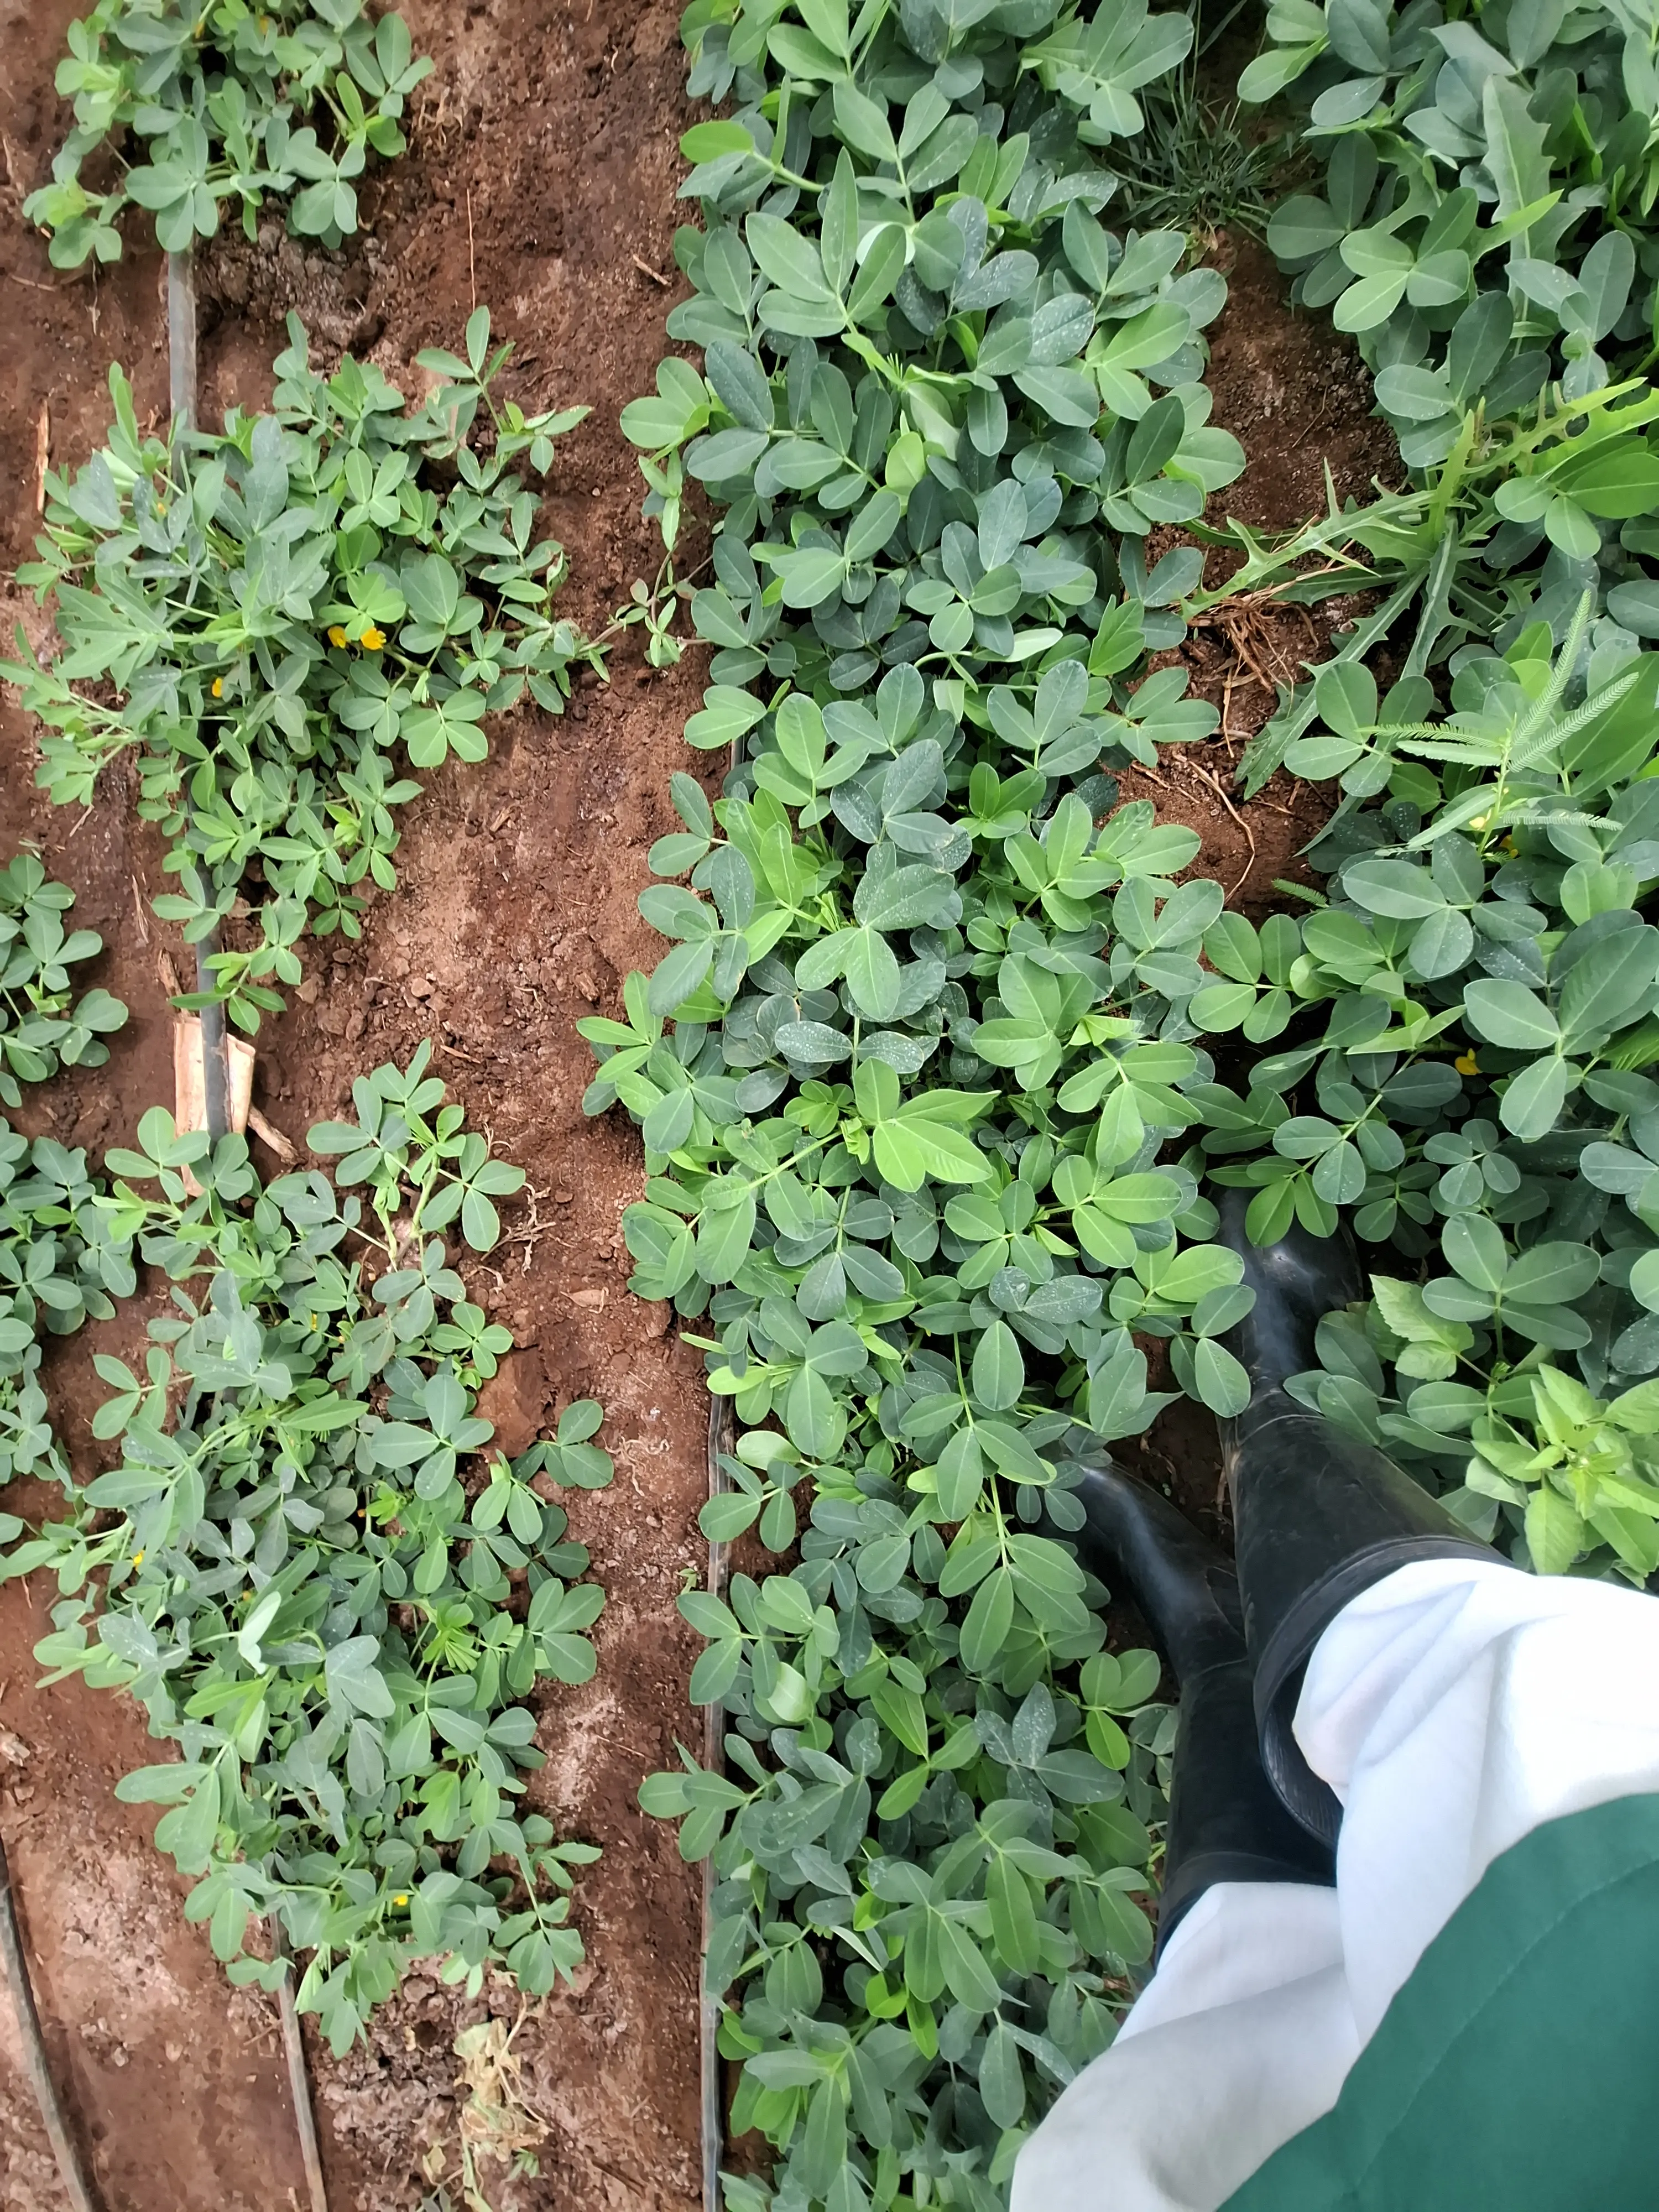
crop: groundnut
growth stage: flowering
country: Kenya
